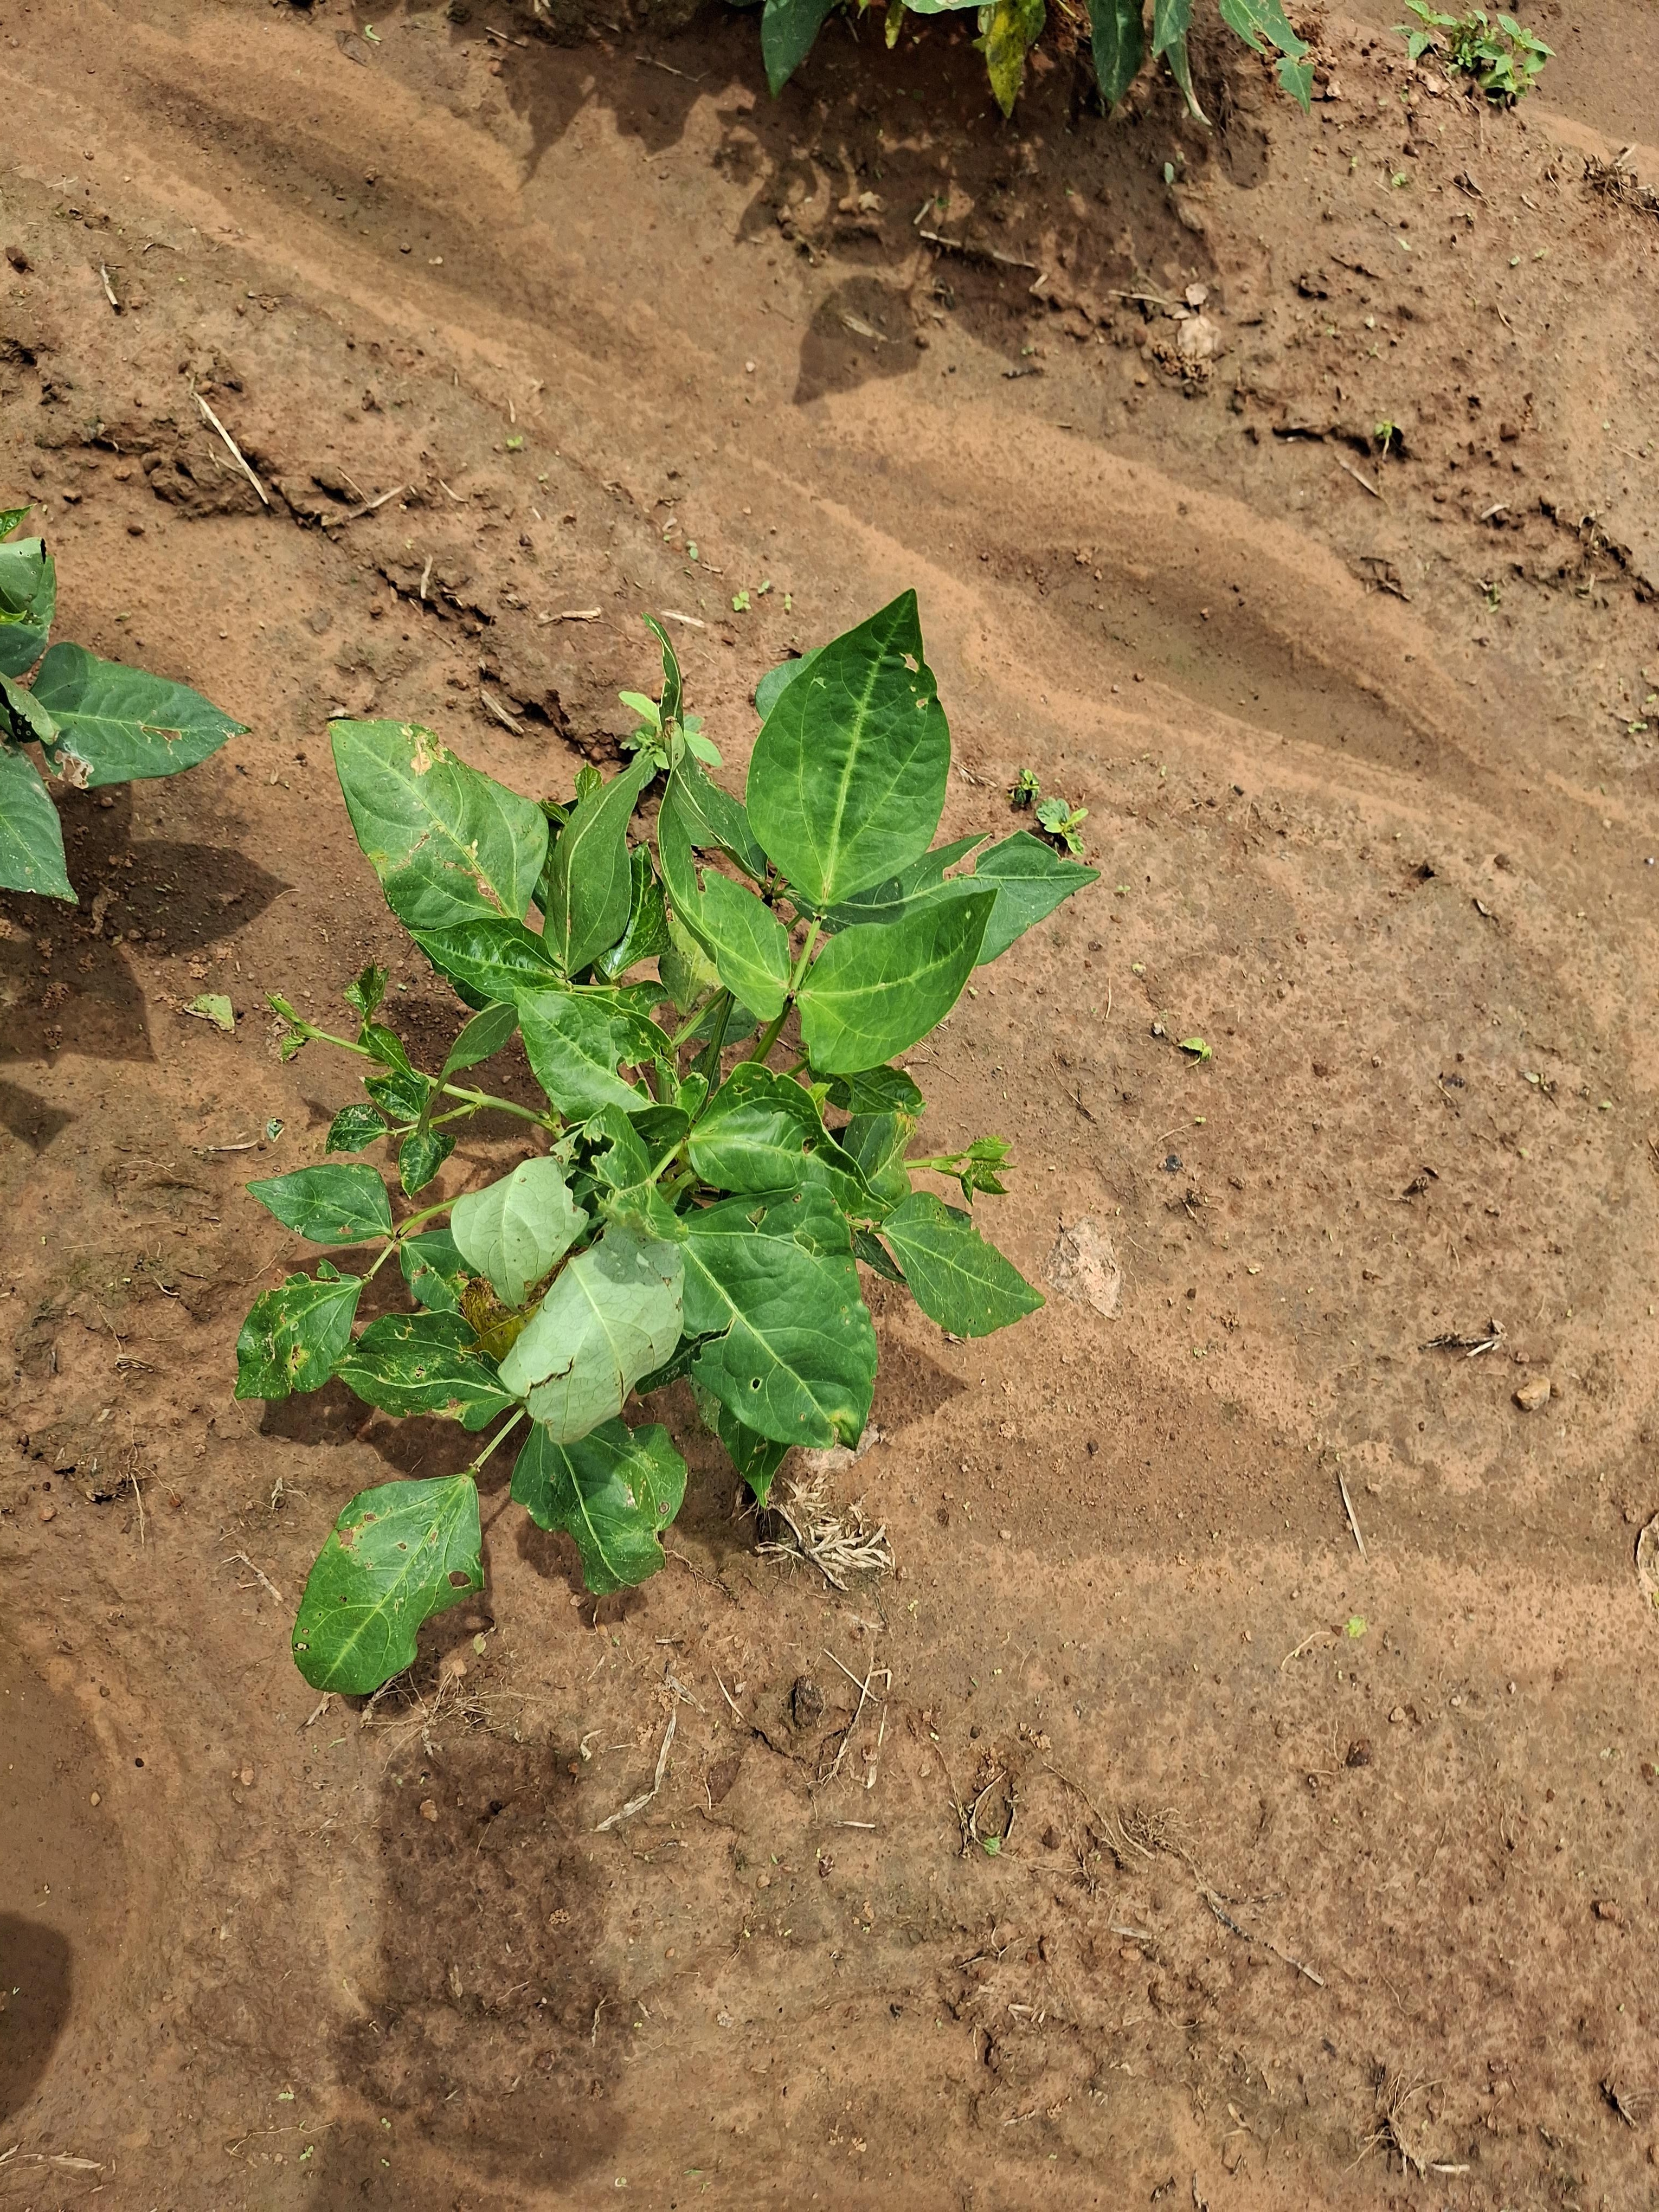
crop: cowpea
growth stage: vegetative
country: Nigeria
